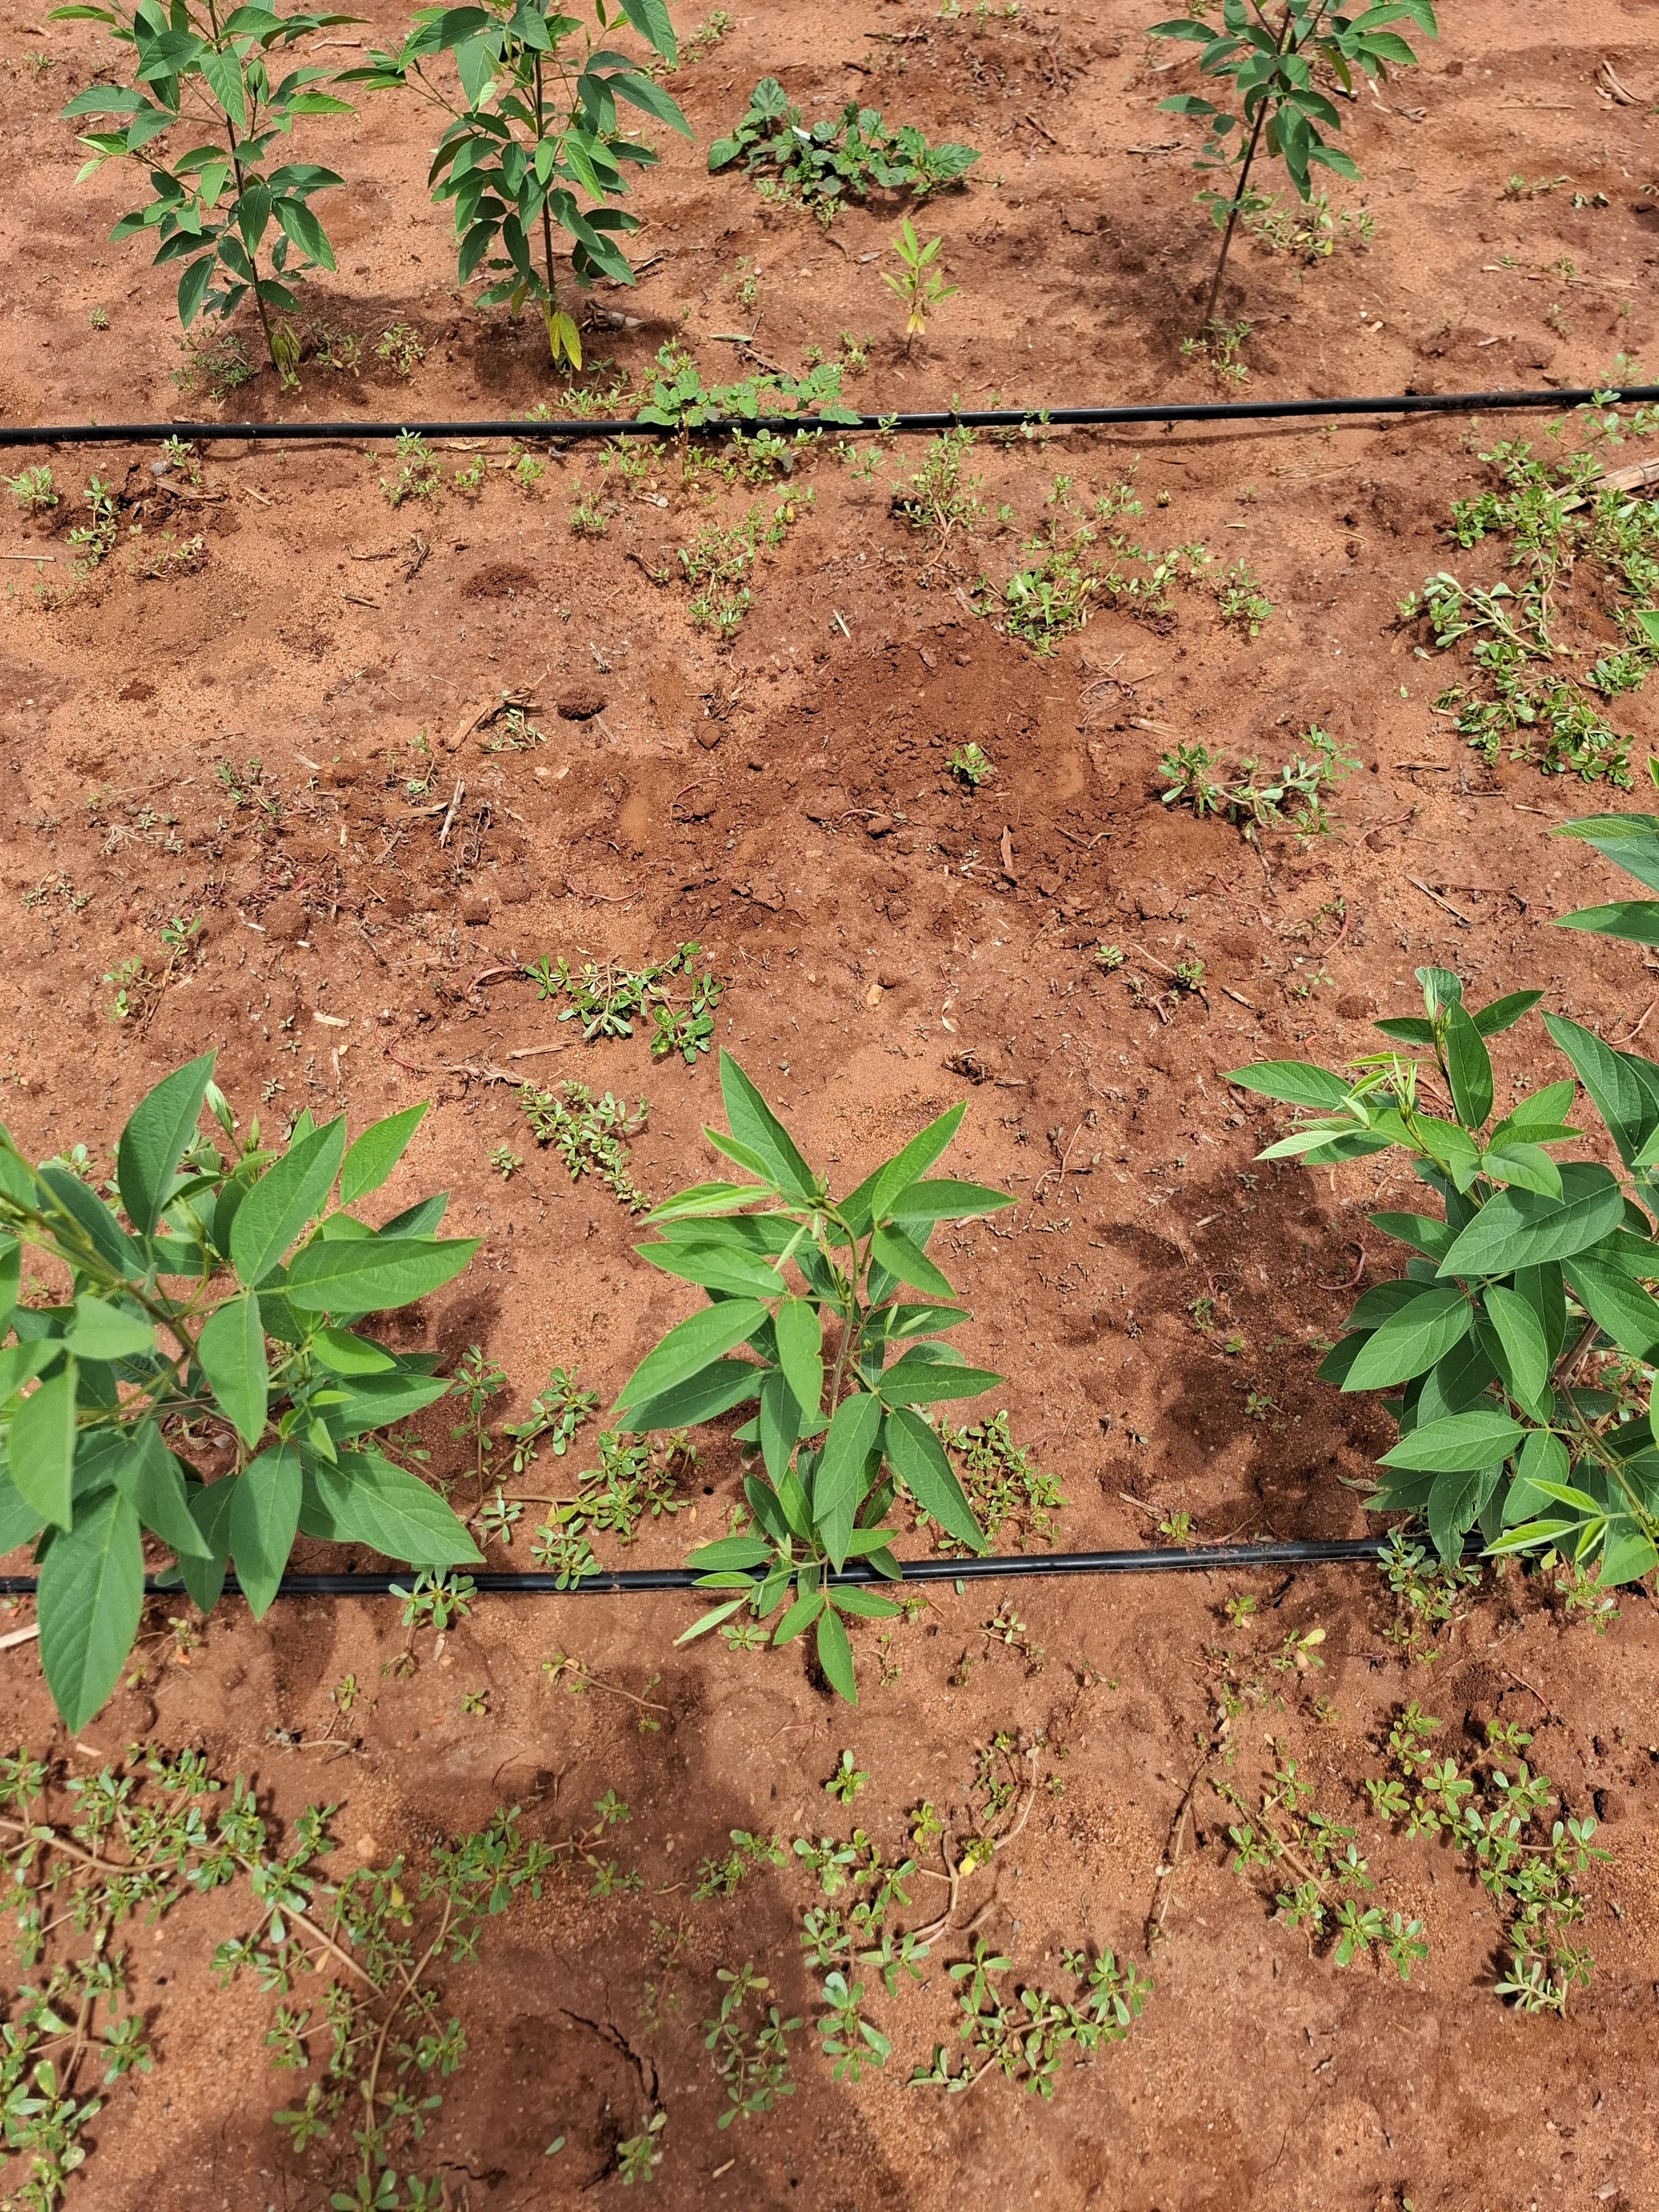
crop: pigeonpea
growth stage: flowering
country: Kenya
